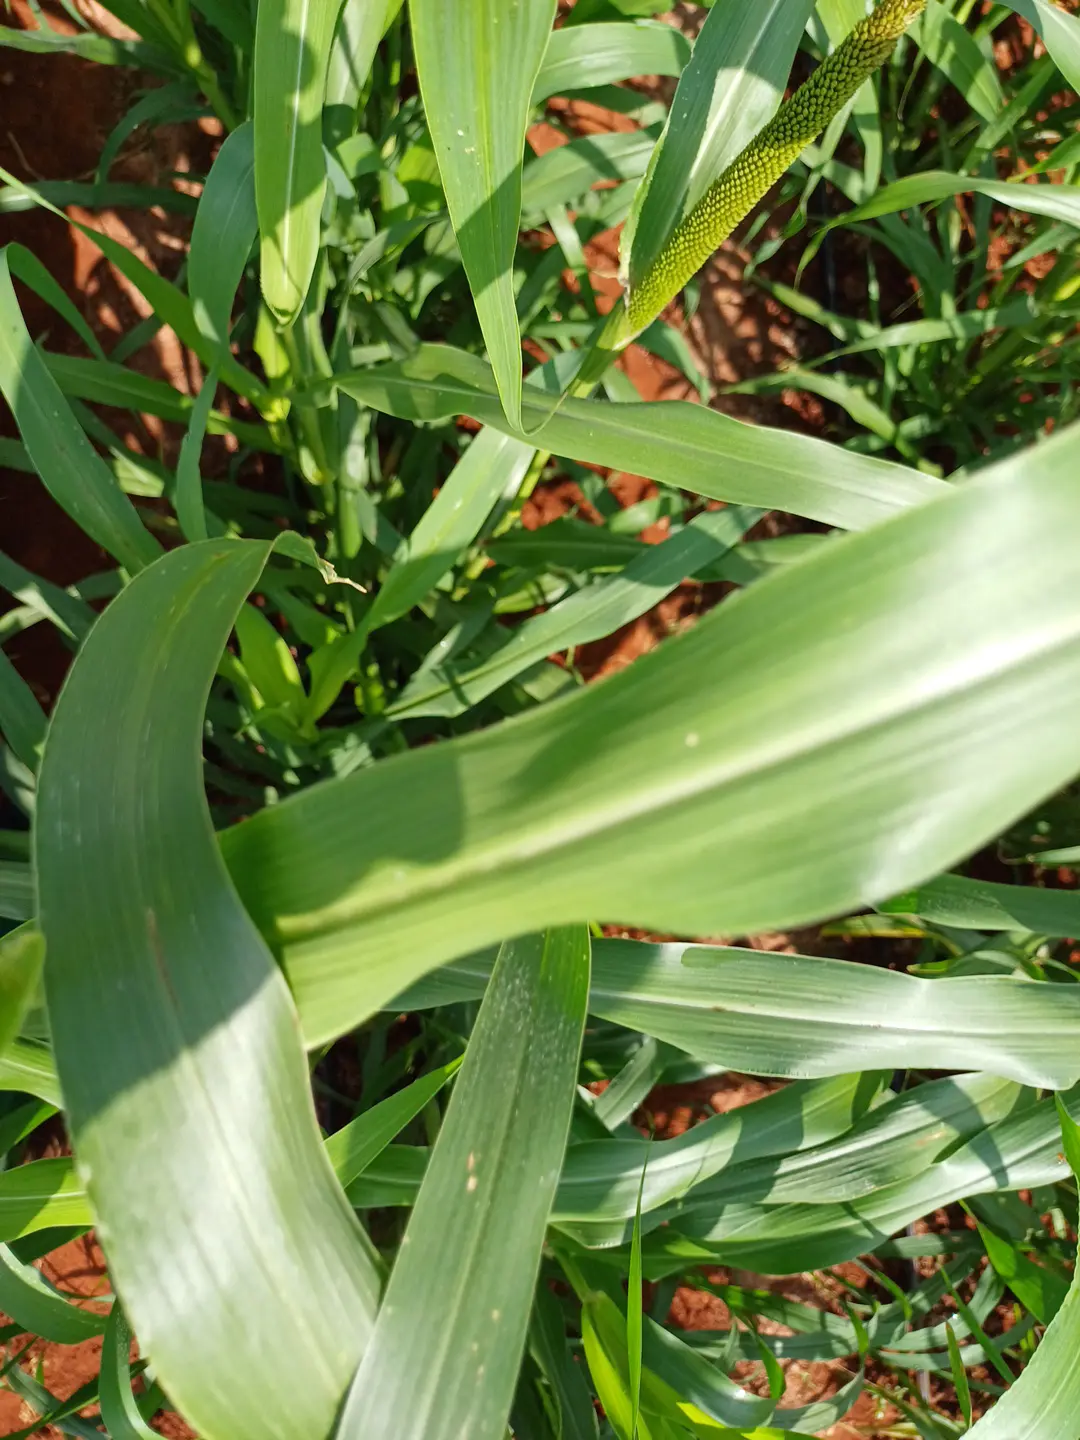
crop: pearl millet
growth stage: flowering
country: Kenya
